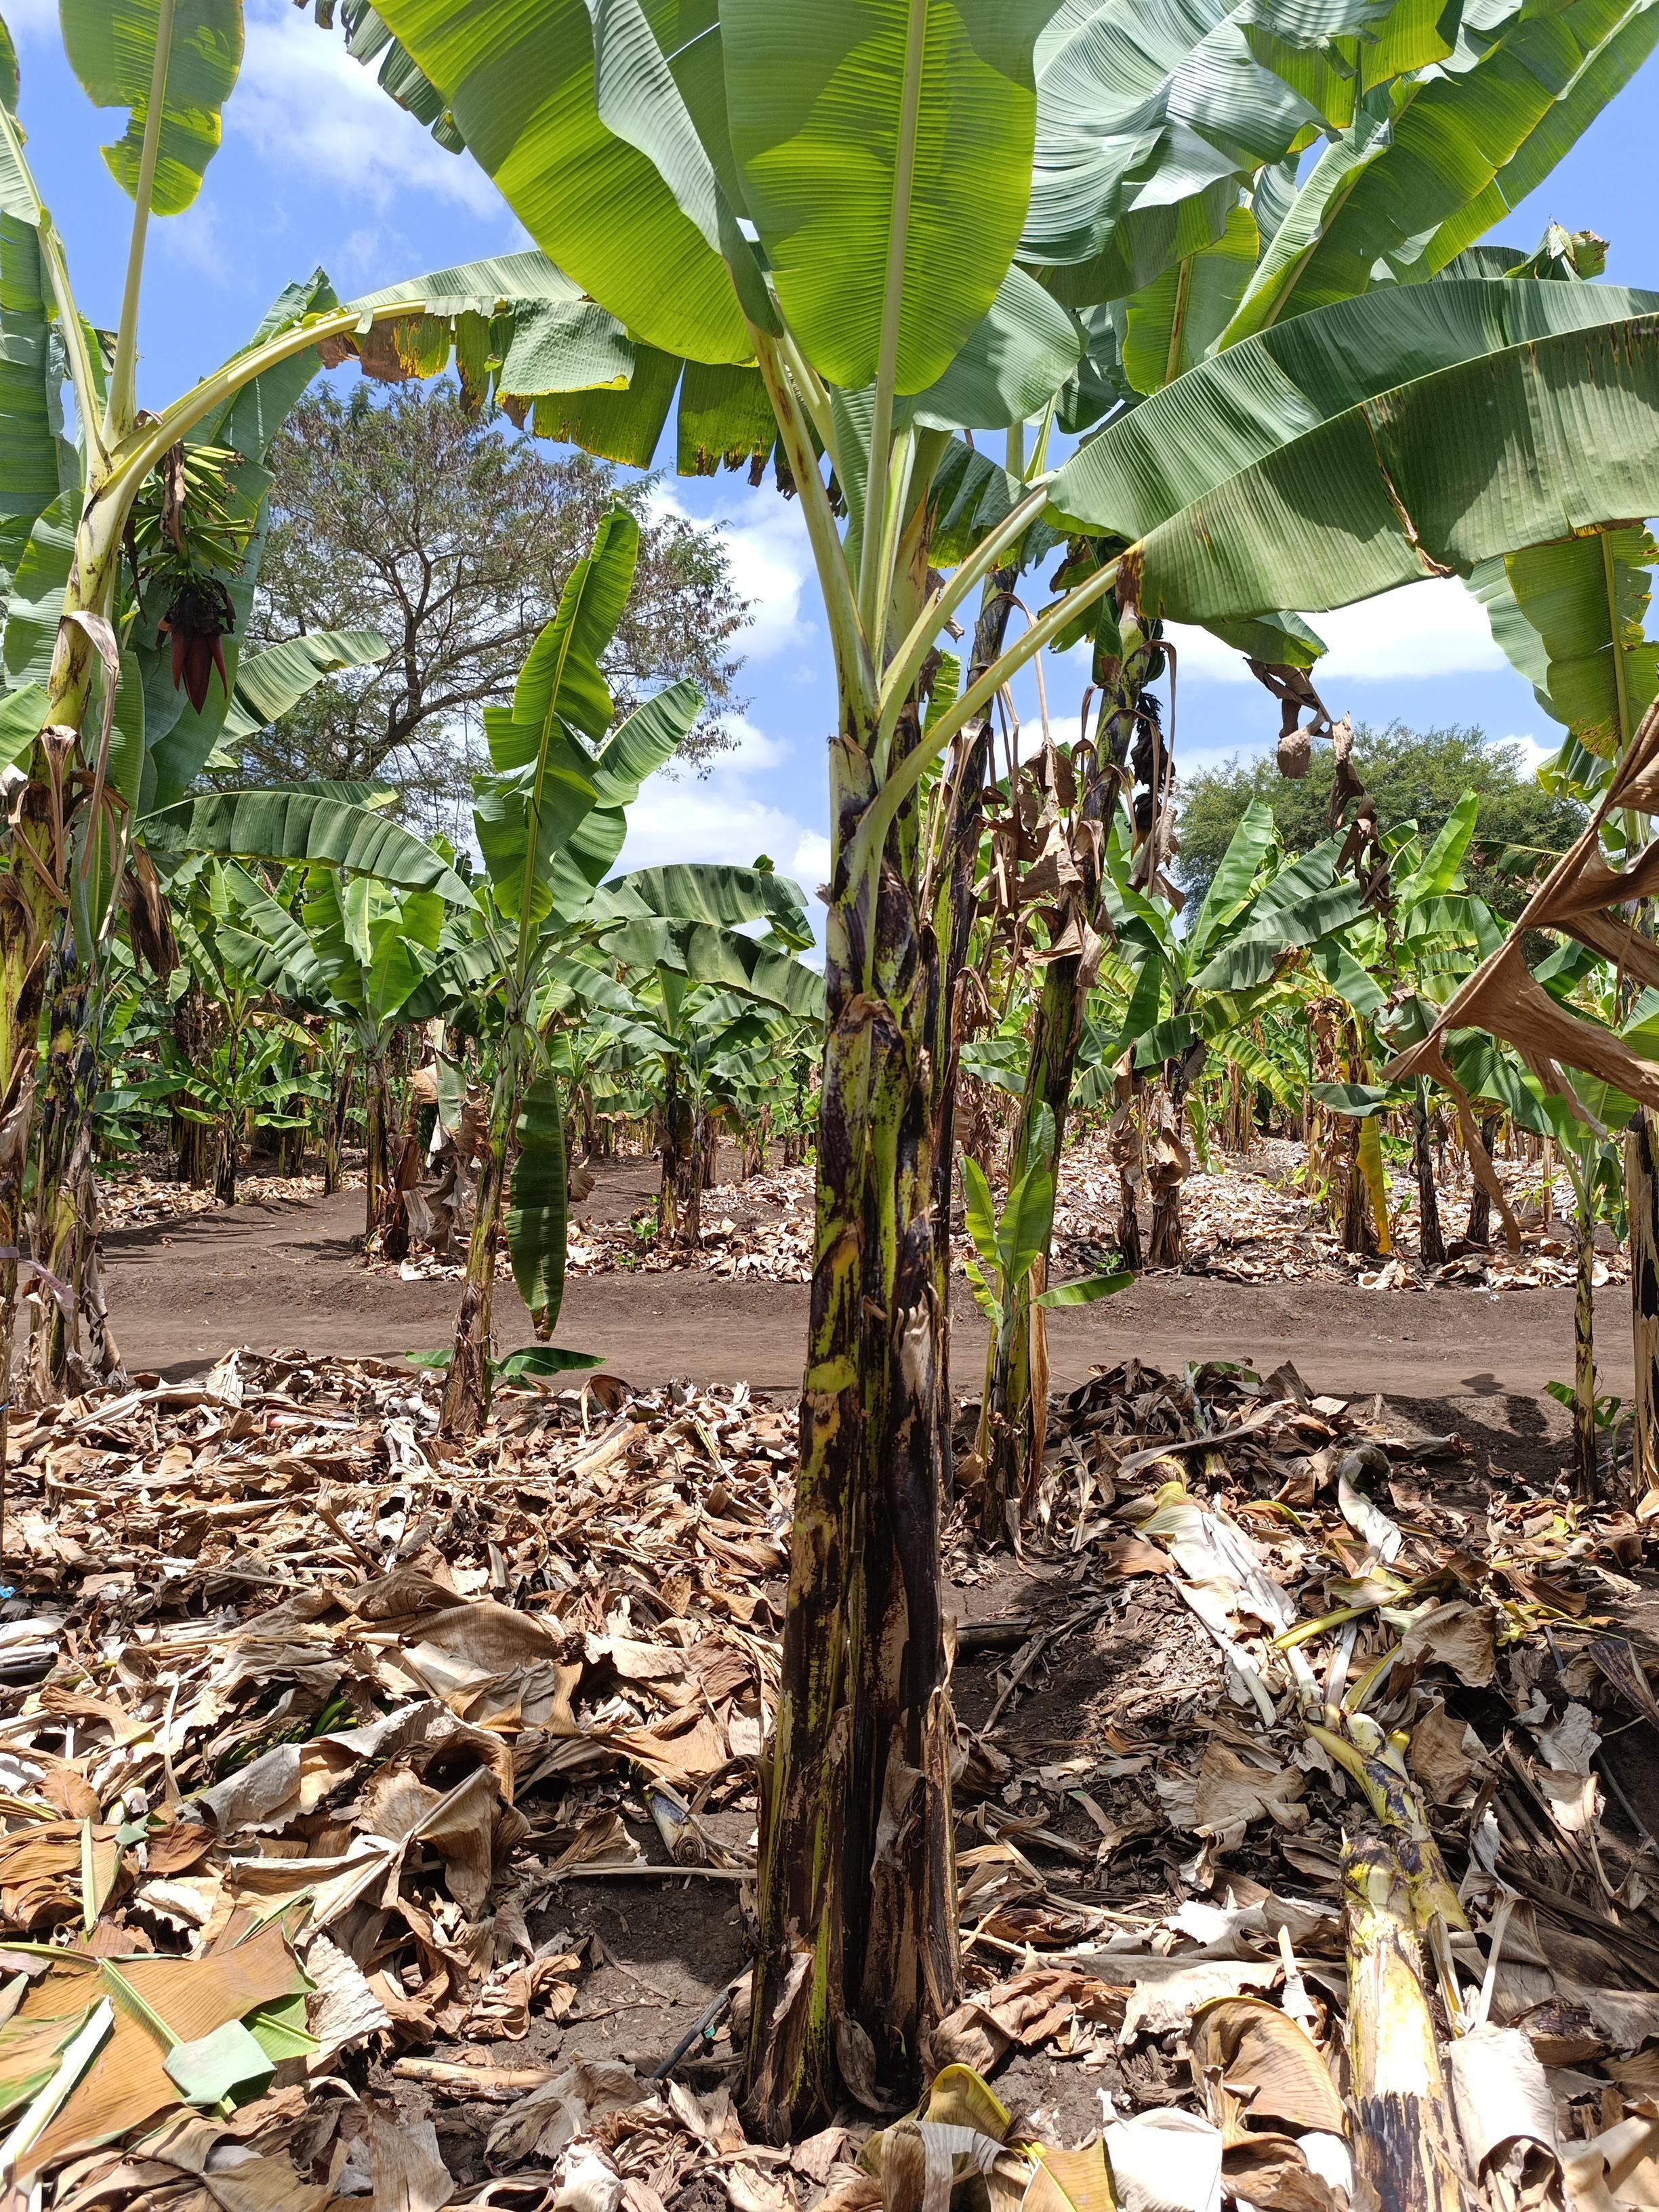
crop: banana
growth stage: vegetative
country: Tanzania
